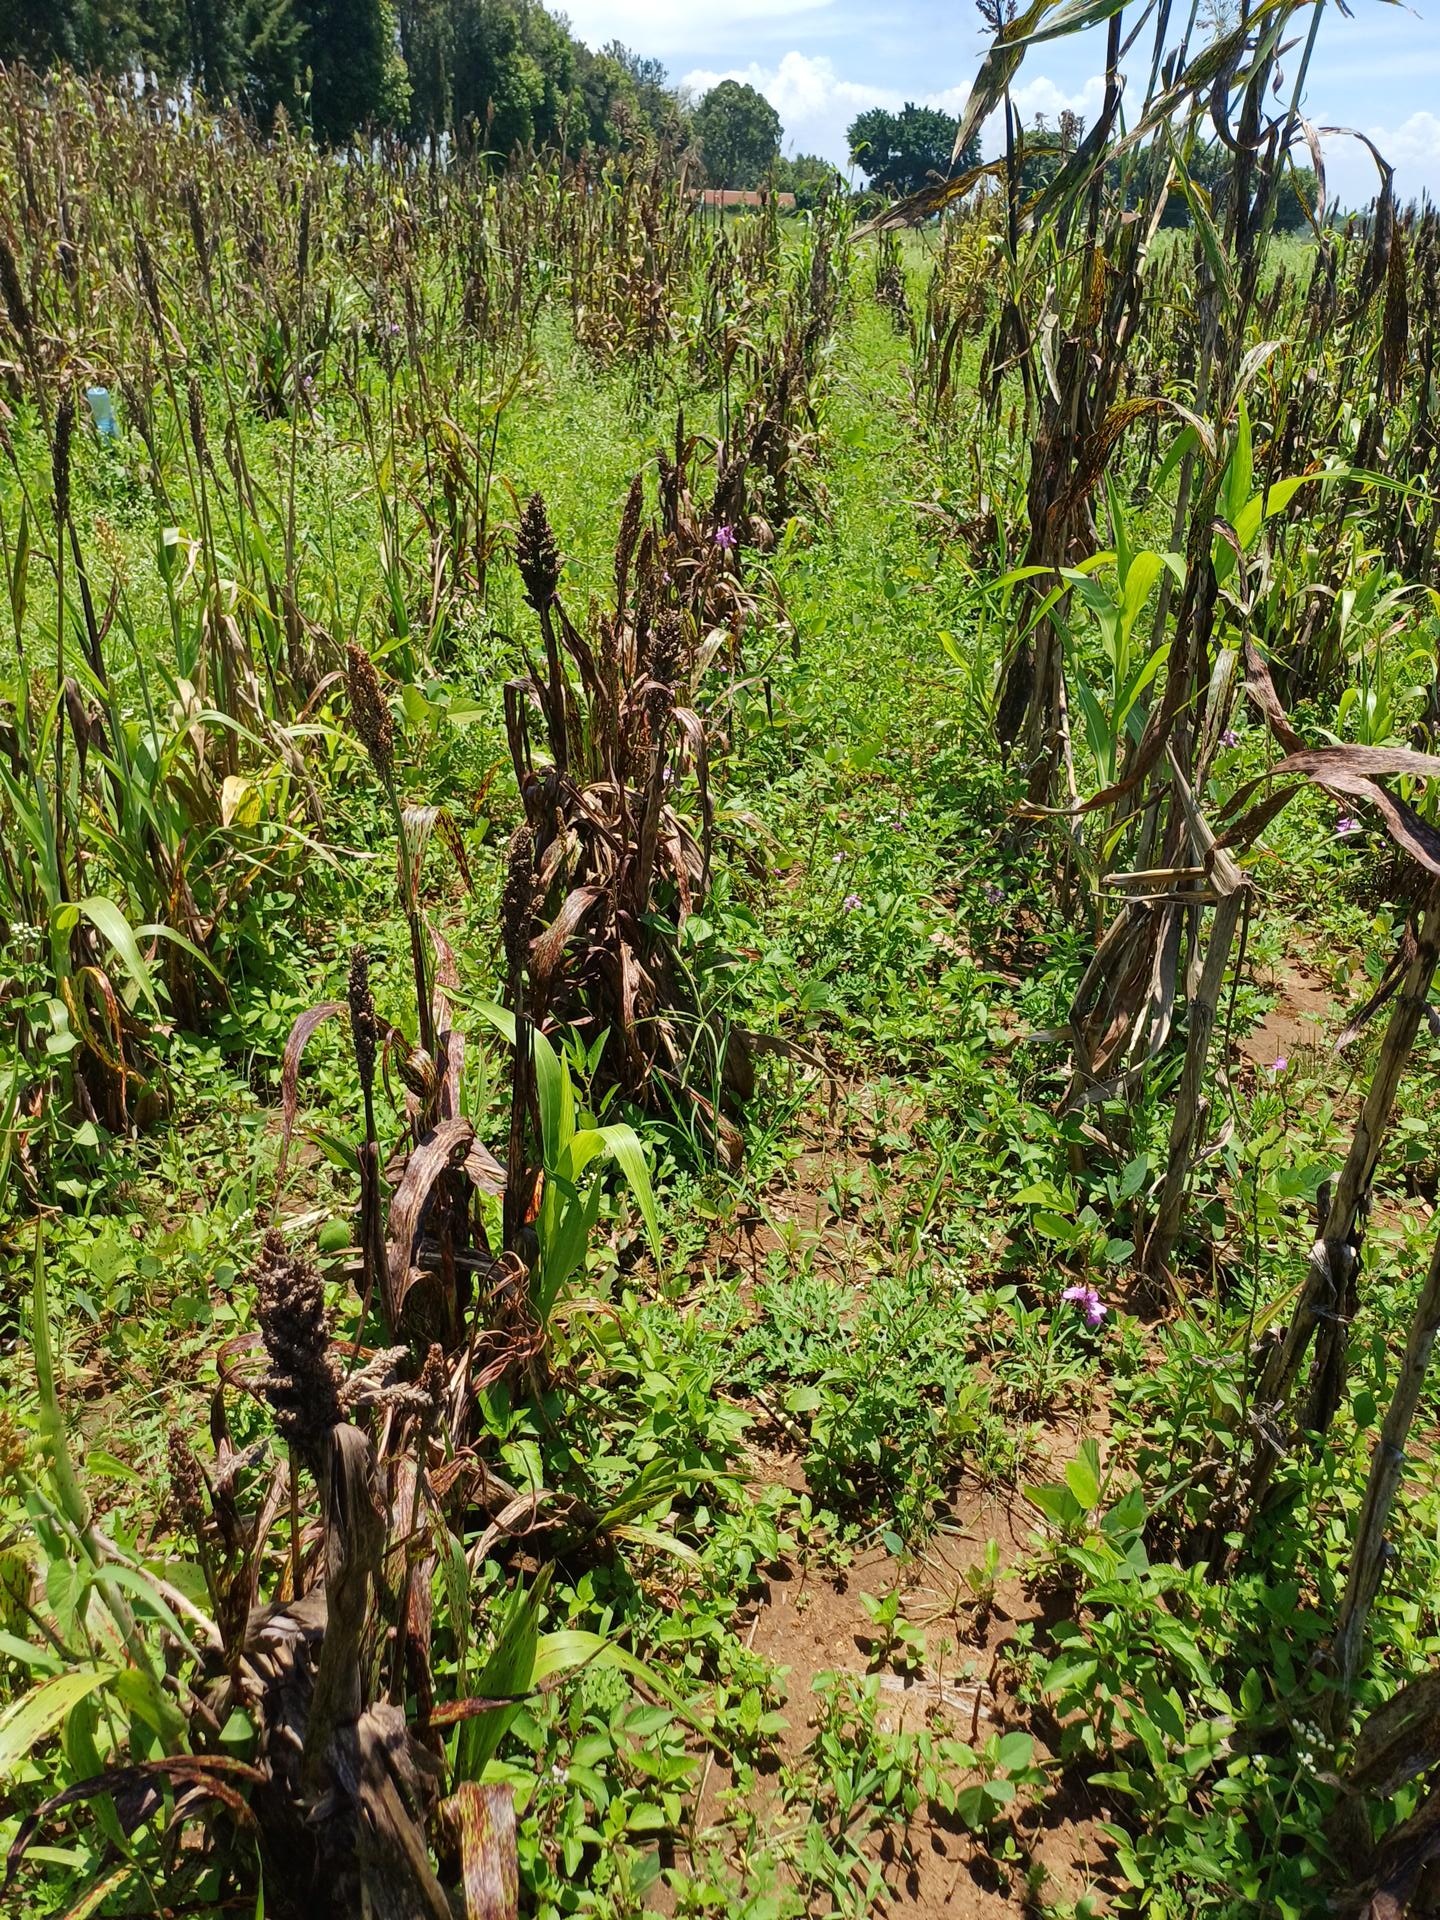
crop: sorghum
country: Kenya
